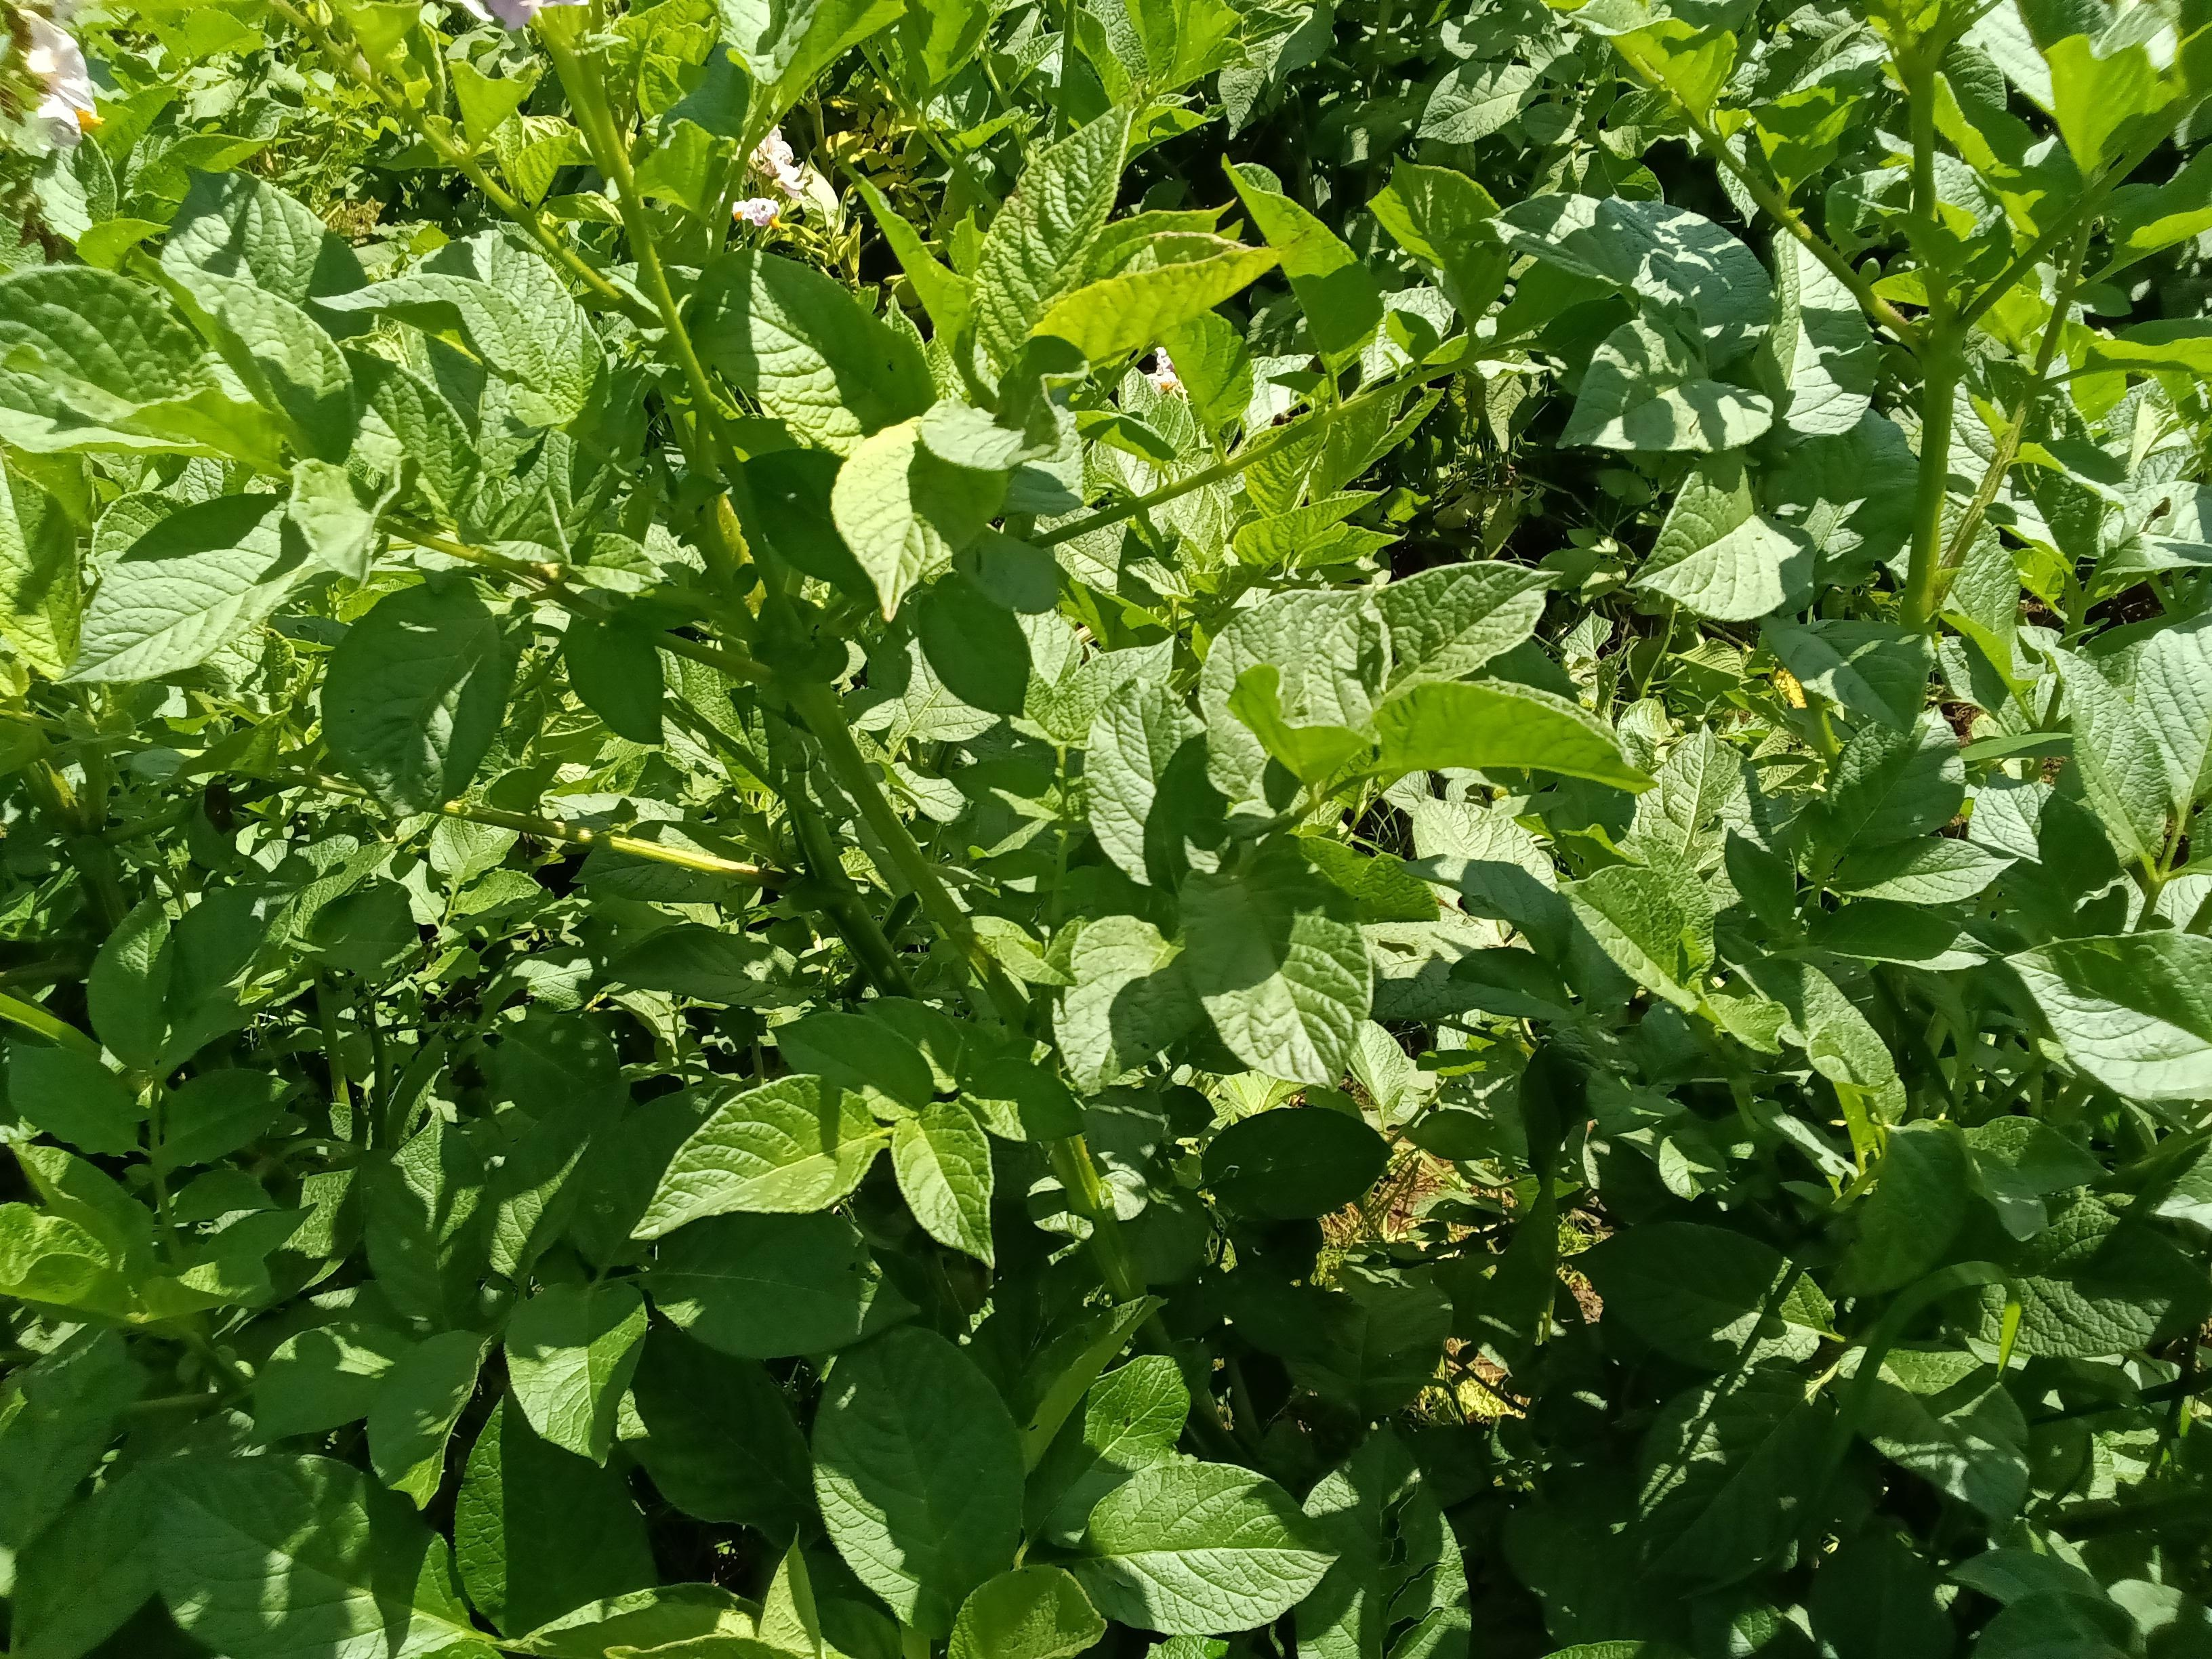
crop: potato
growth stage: flowering
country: Kenya
